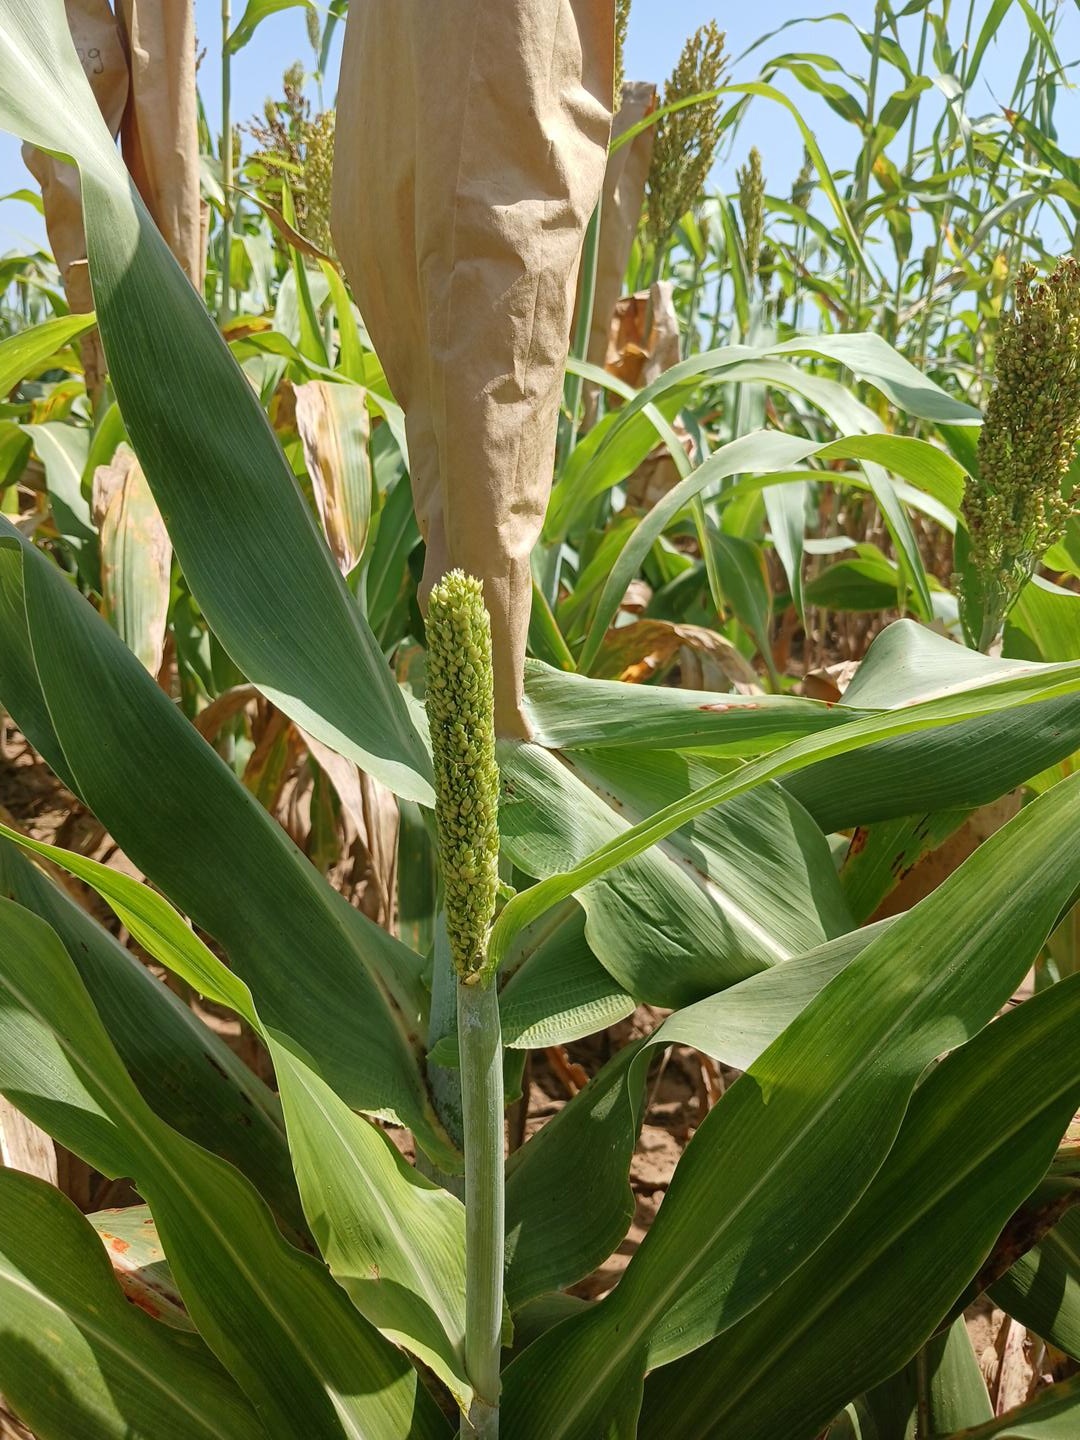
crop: sorghum
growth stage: flowering
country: Senegal
